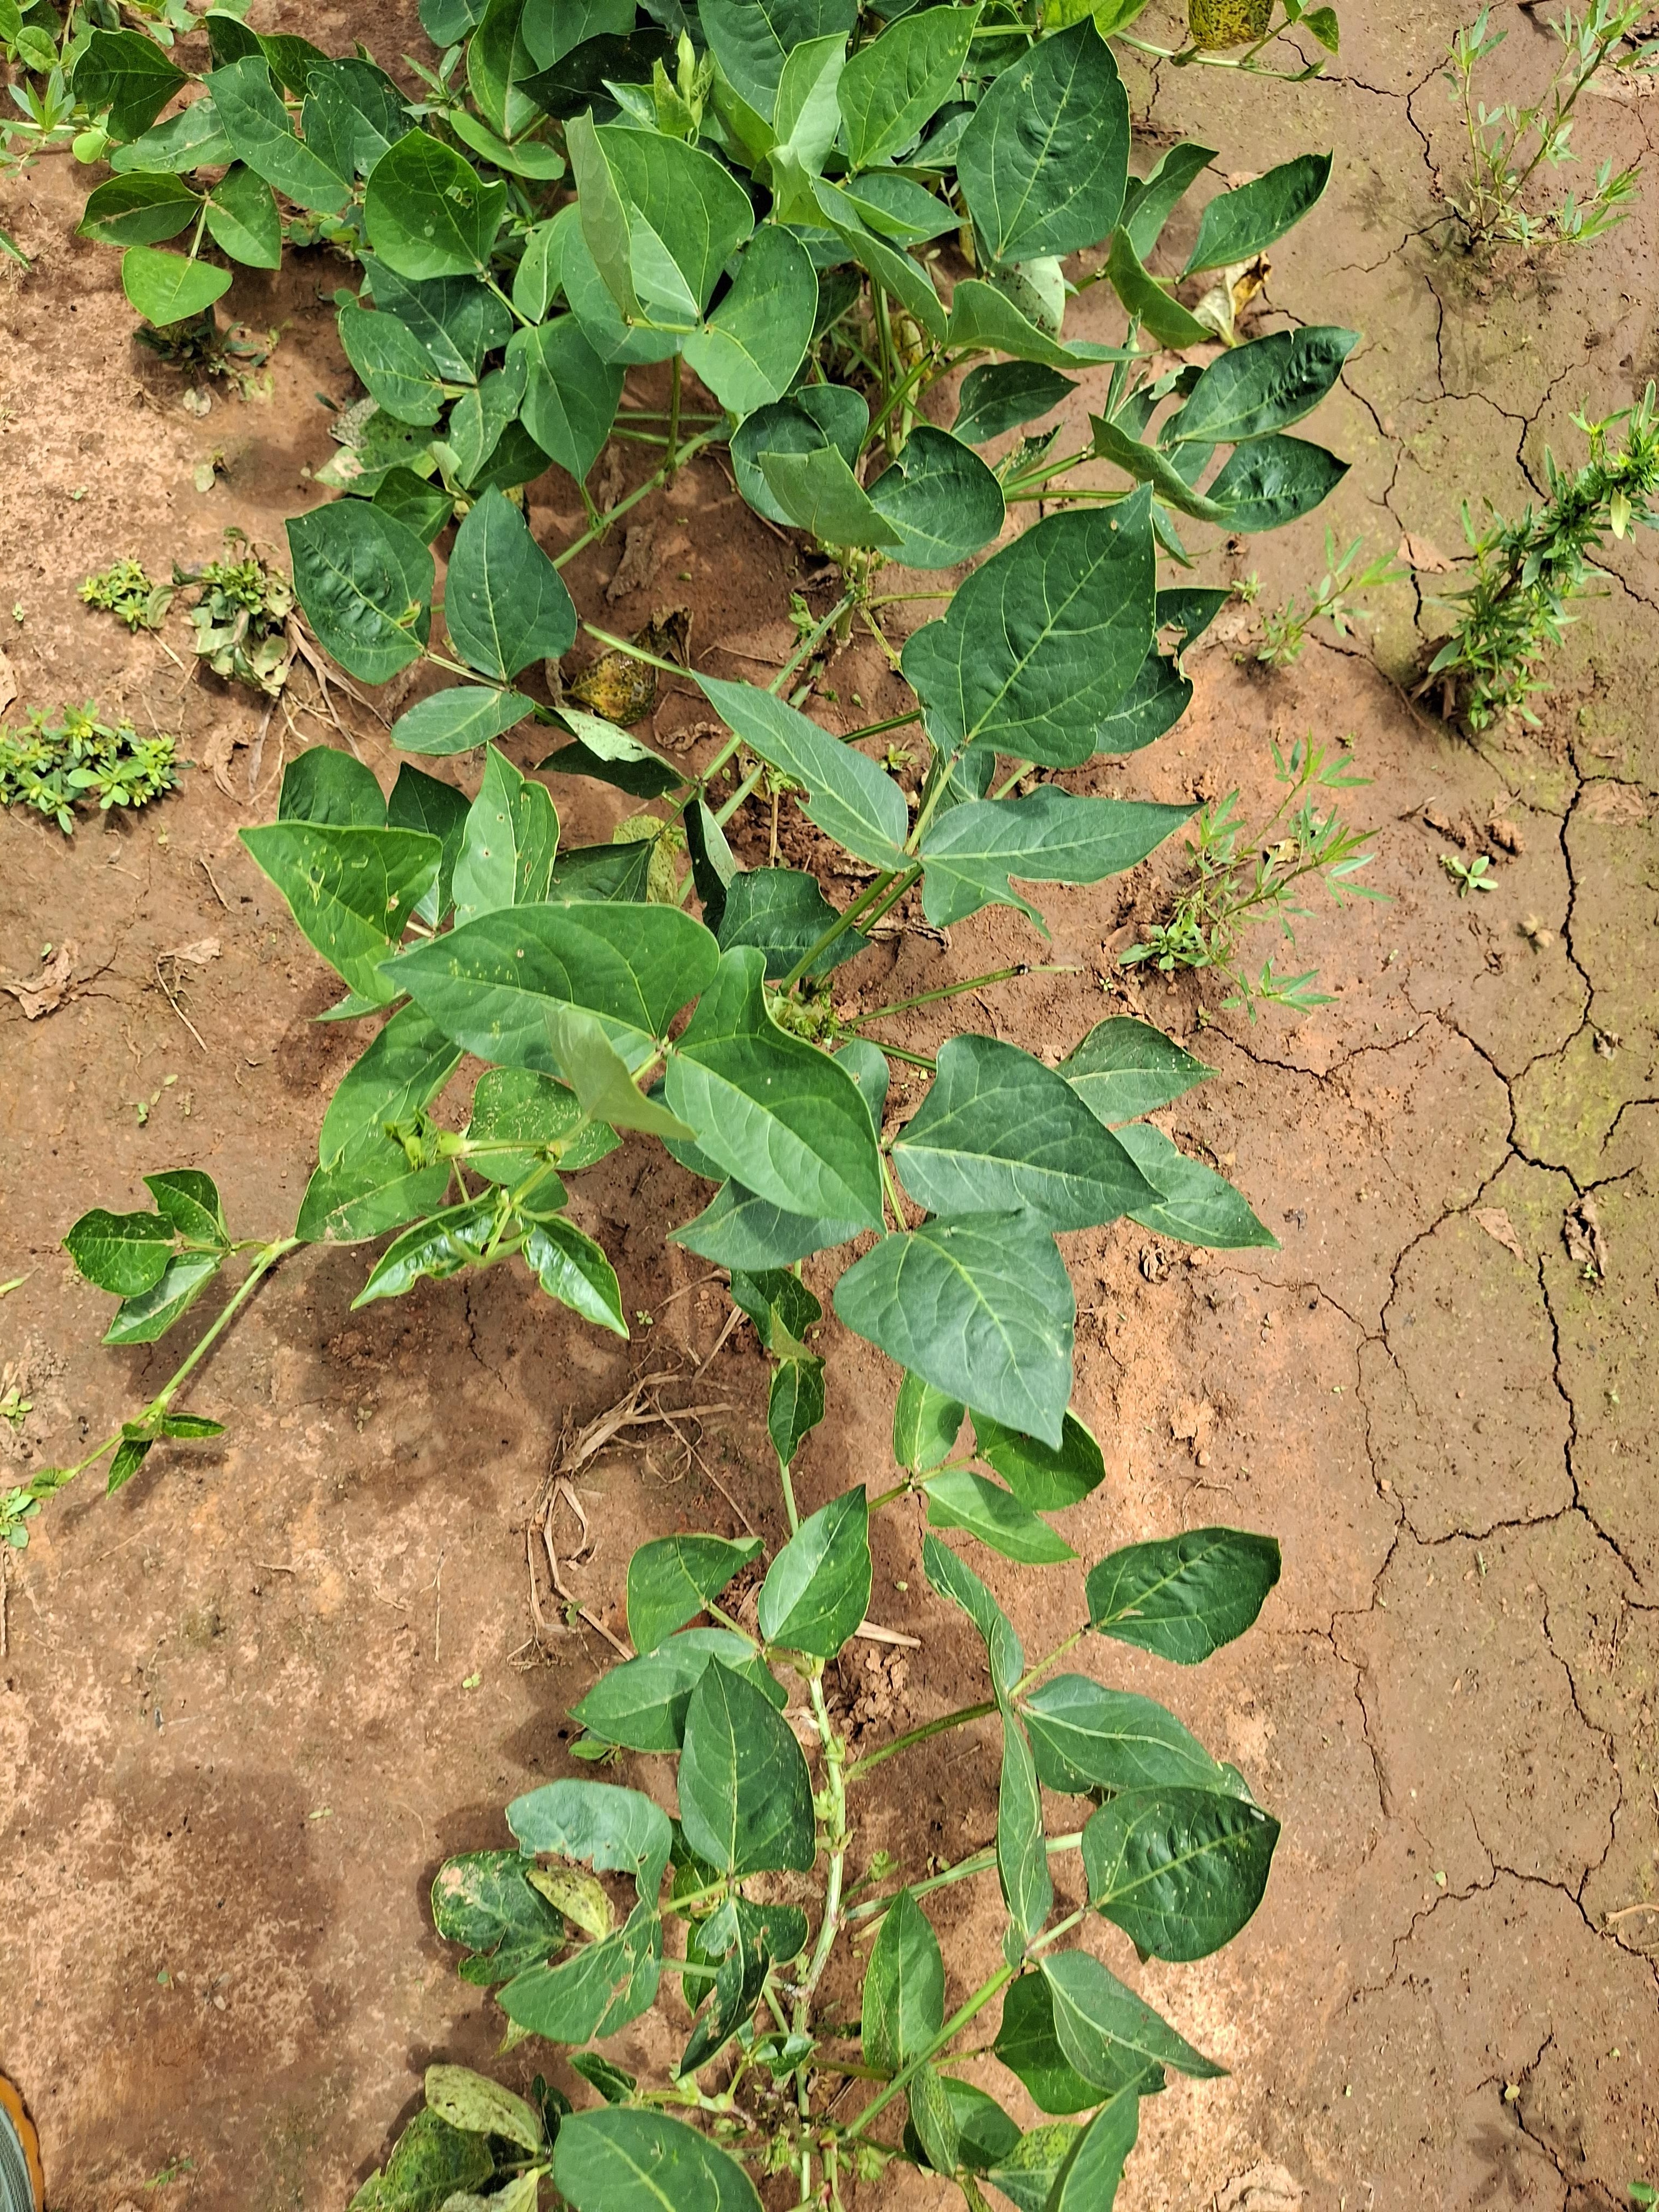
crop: cowpea
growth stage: flowering
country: Nigeria
